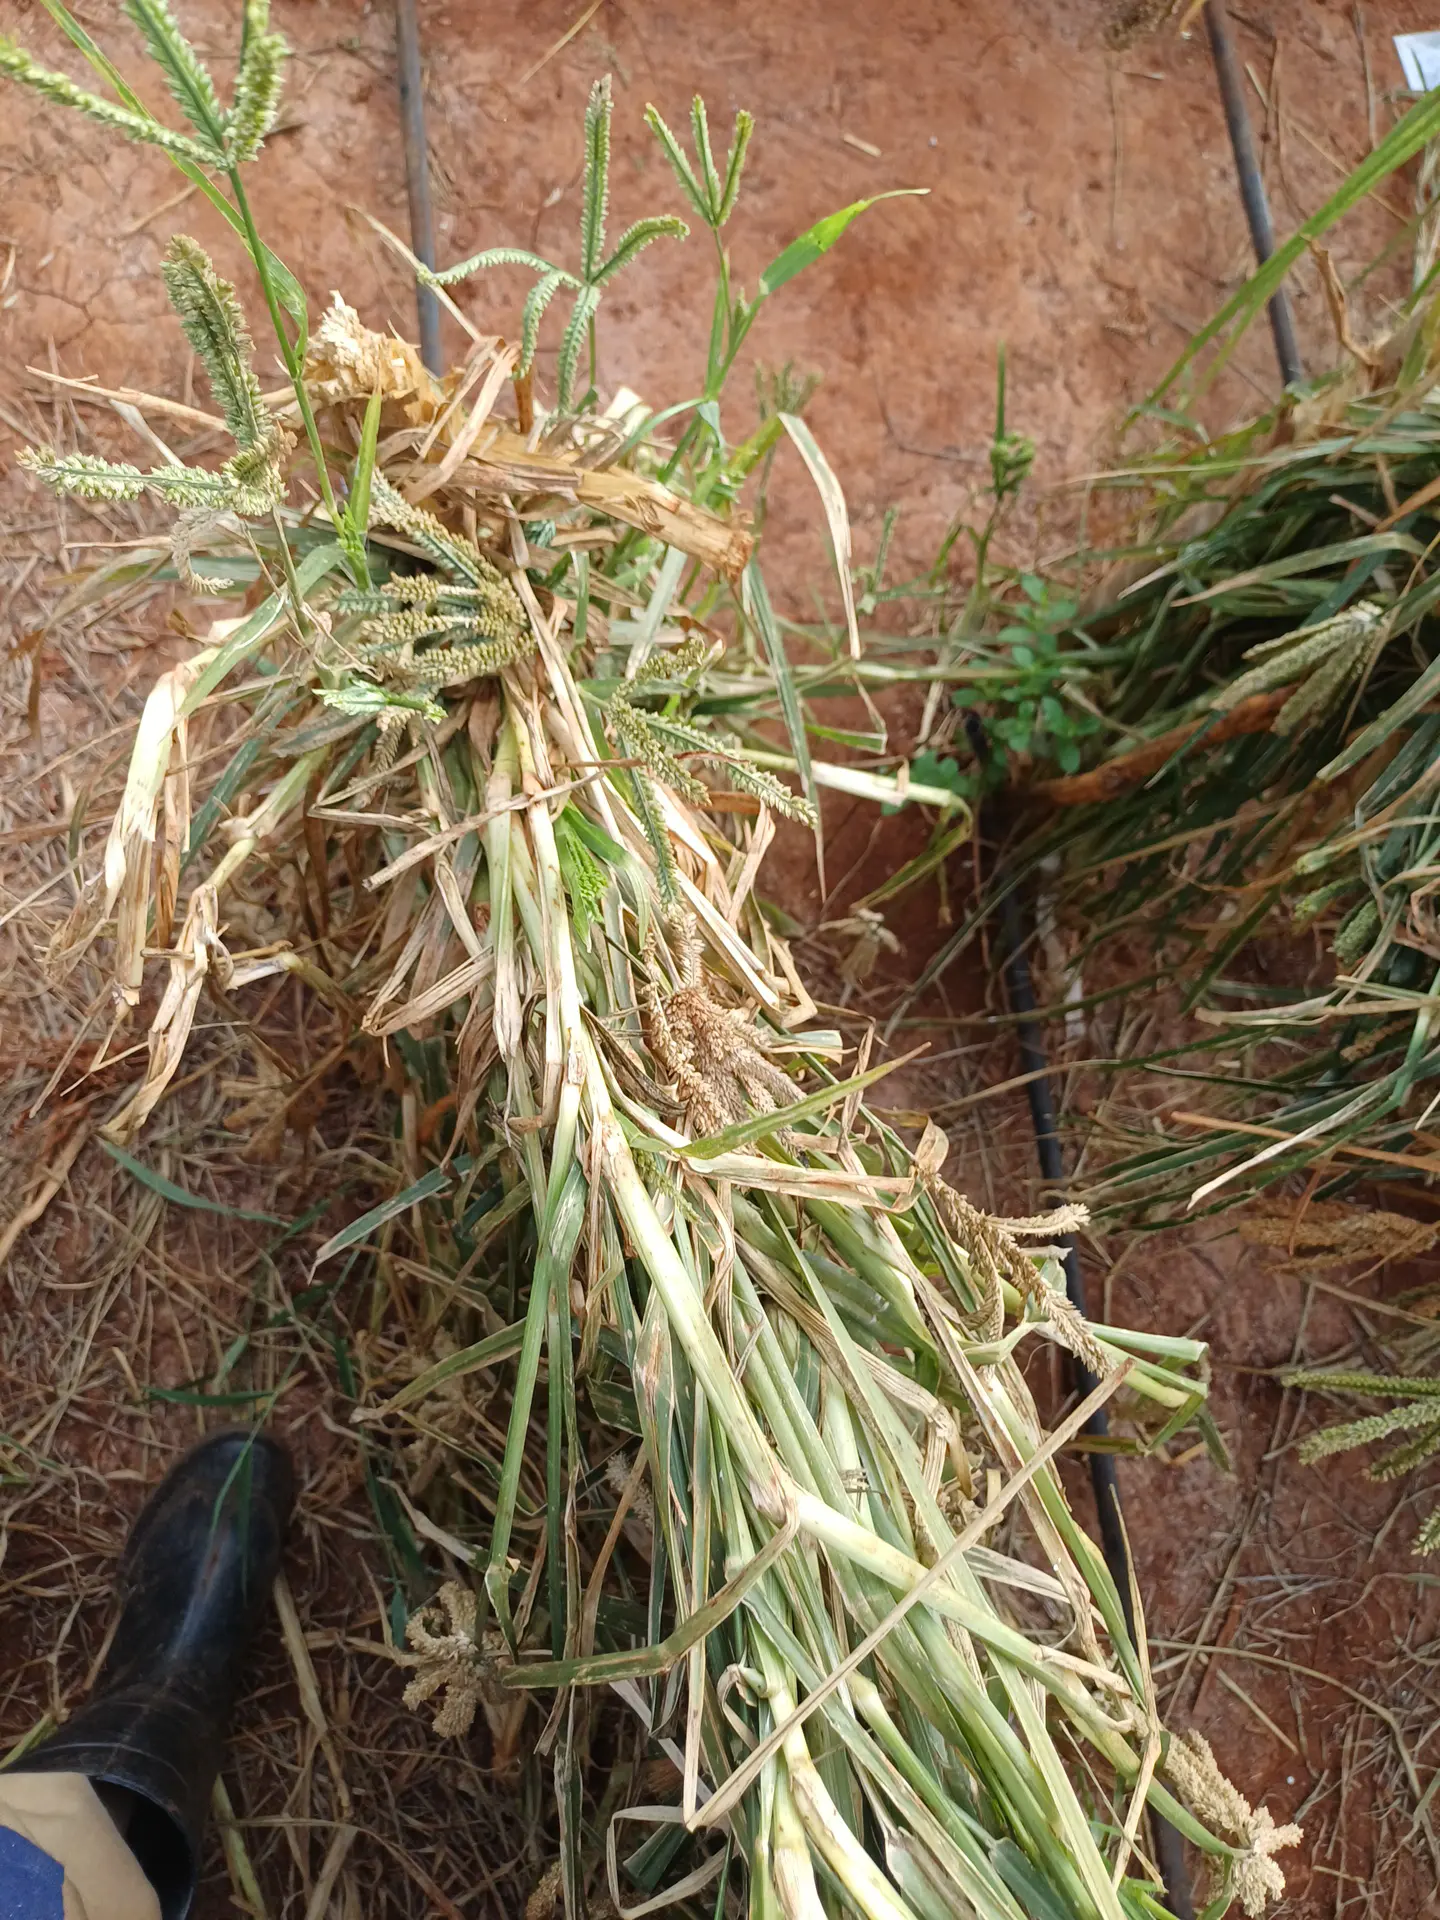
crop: finger millet
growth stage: maturity
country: Kenya
